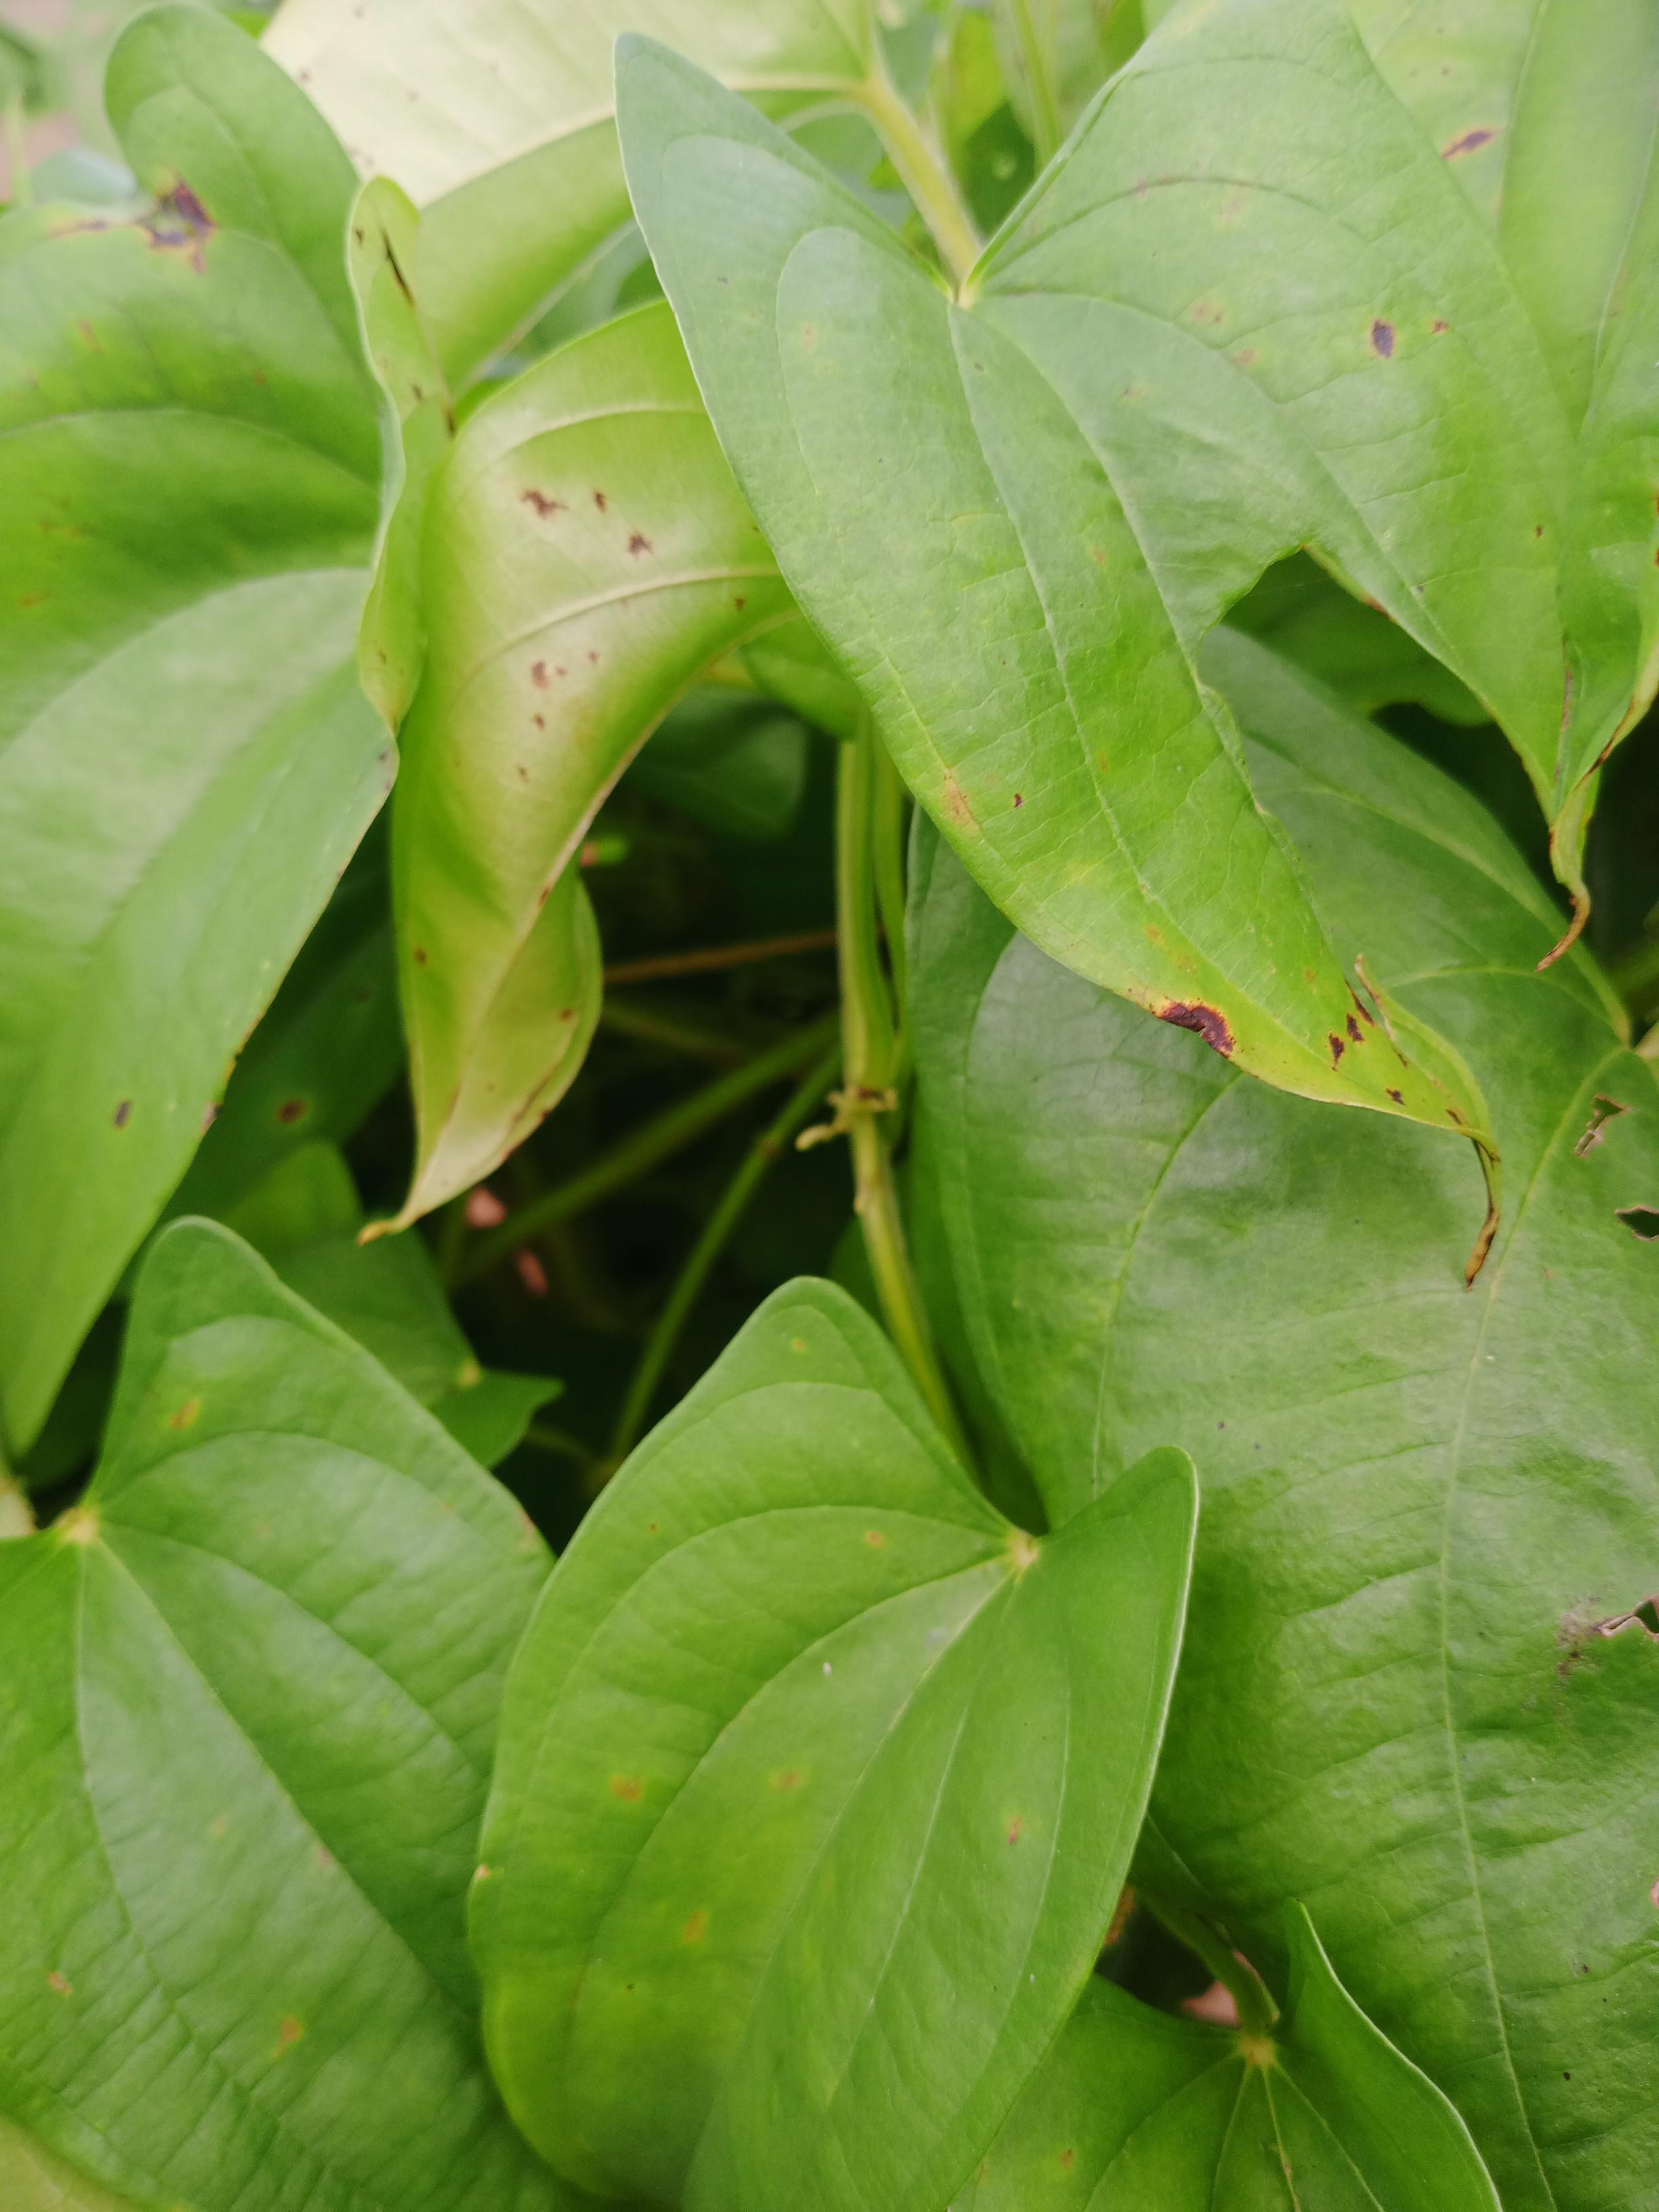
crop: yam
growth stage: vegetative
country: Nigeria
